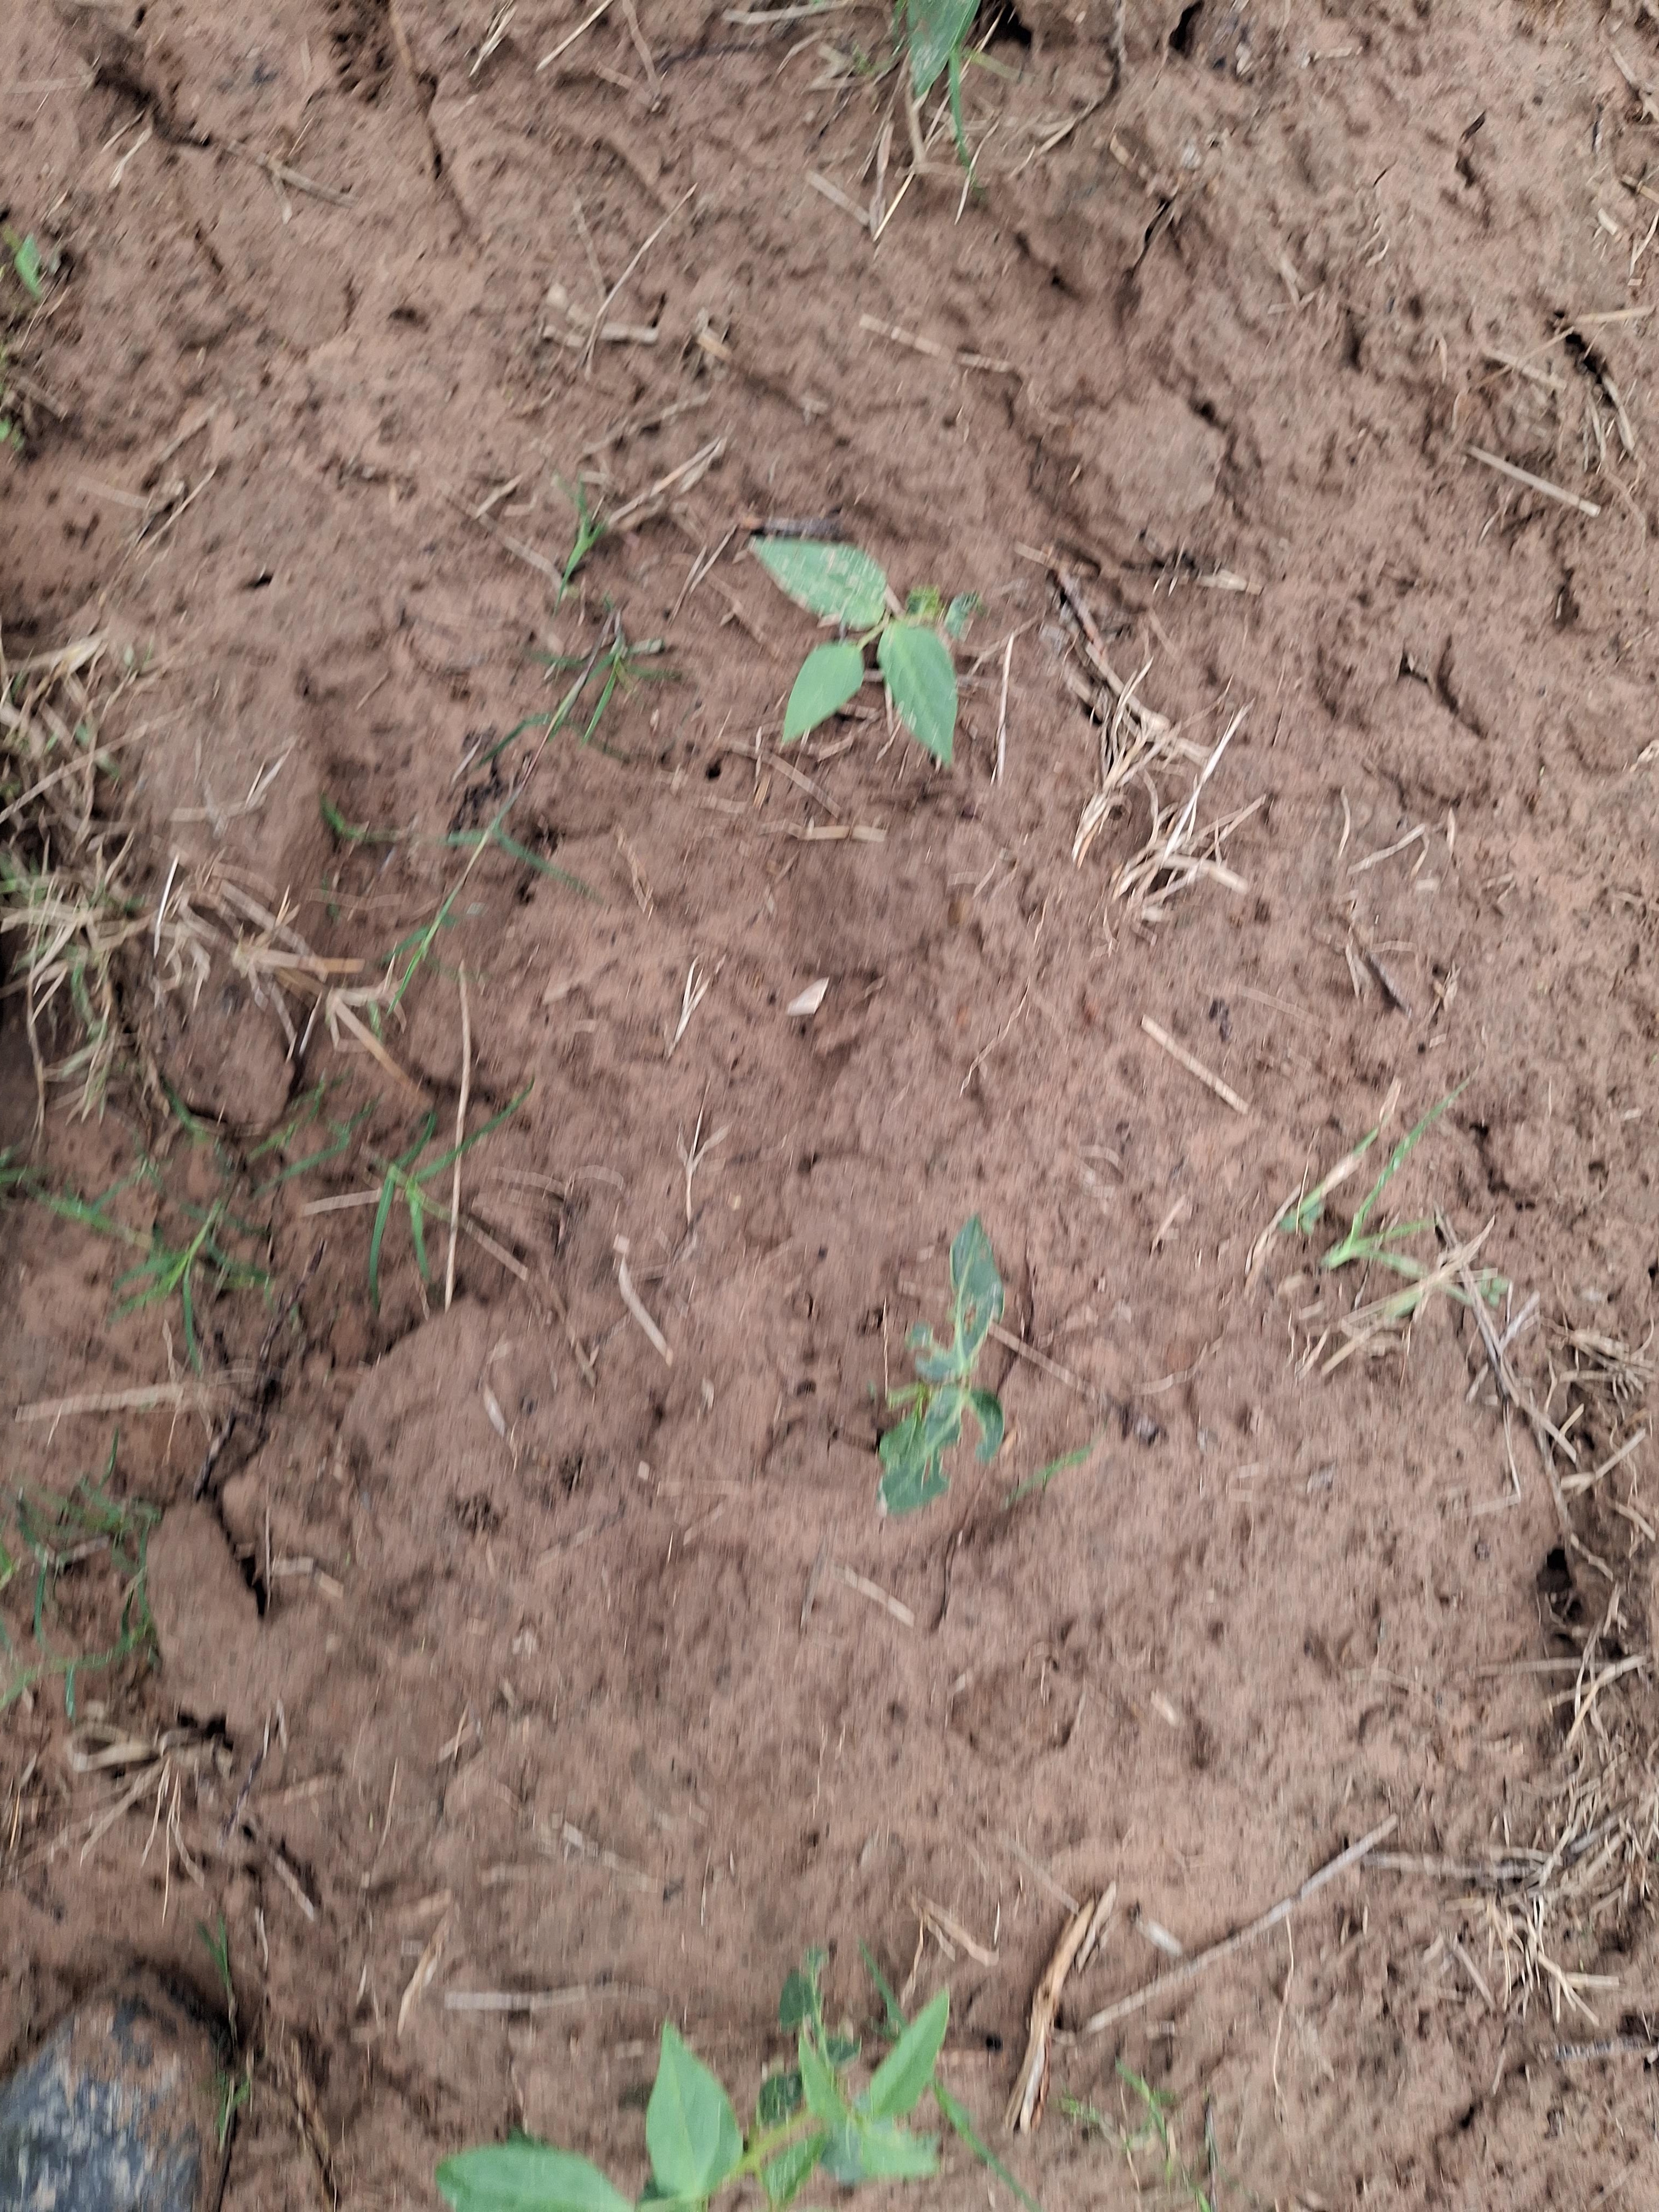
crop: cowpea
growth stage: emergence
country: Nigeria
